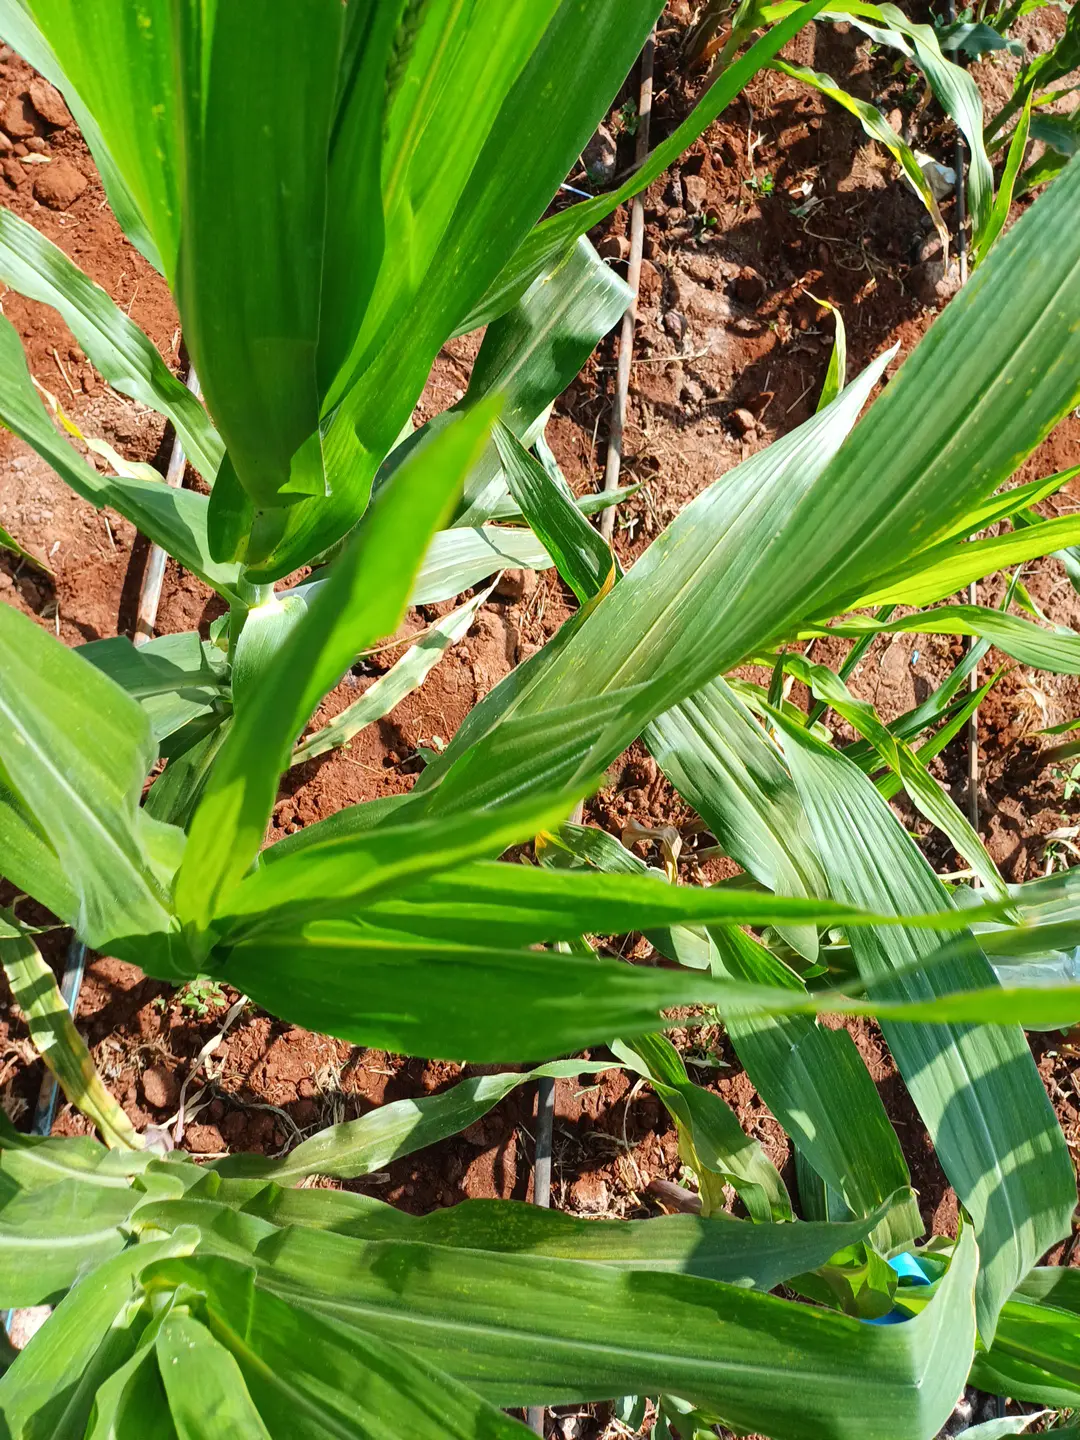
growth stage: vegetative
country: Kenya
